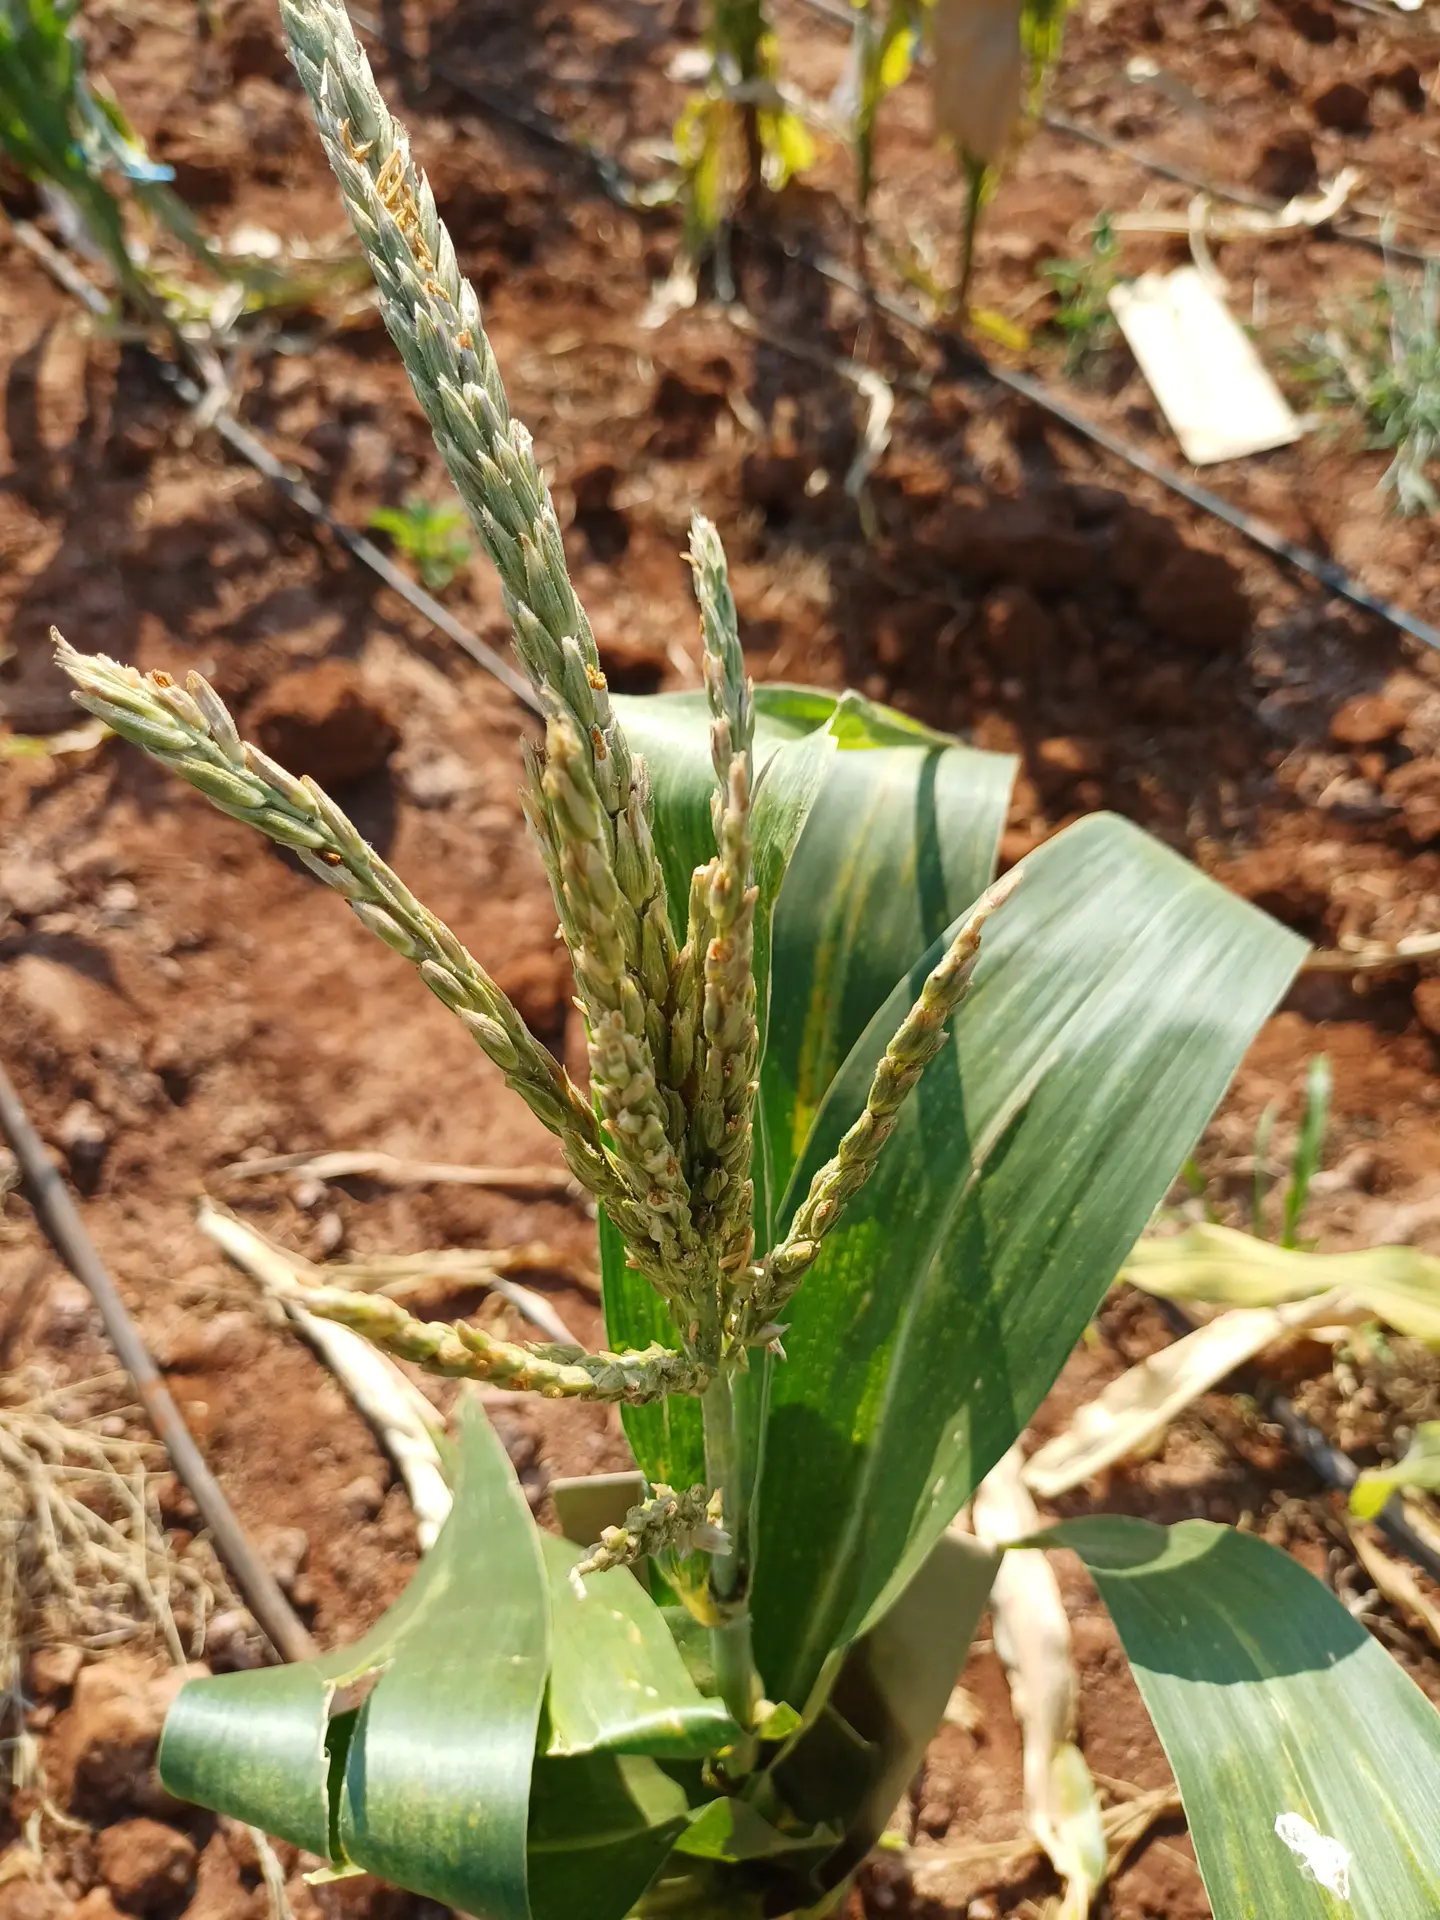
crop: maize
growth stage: flowering
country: Kenya
